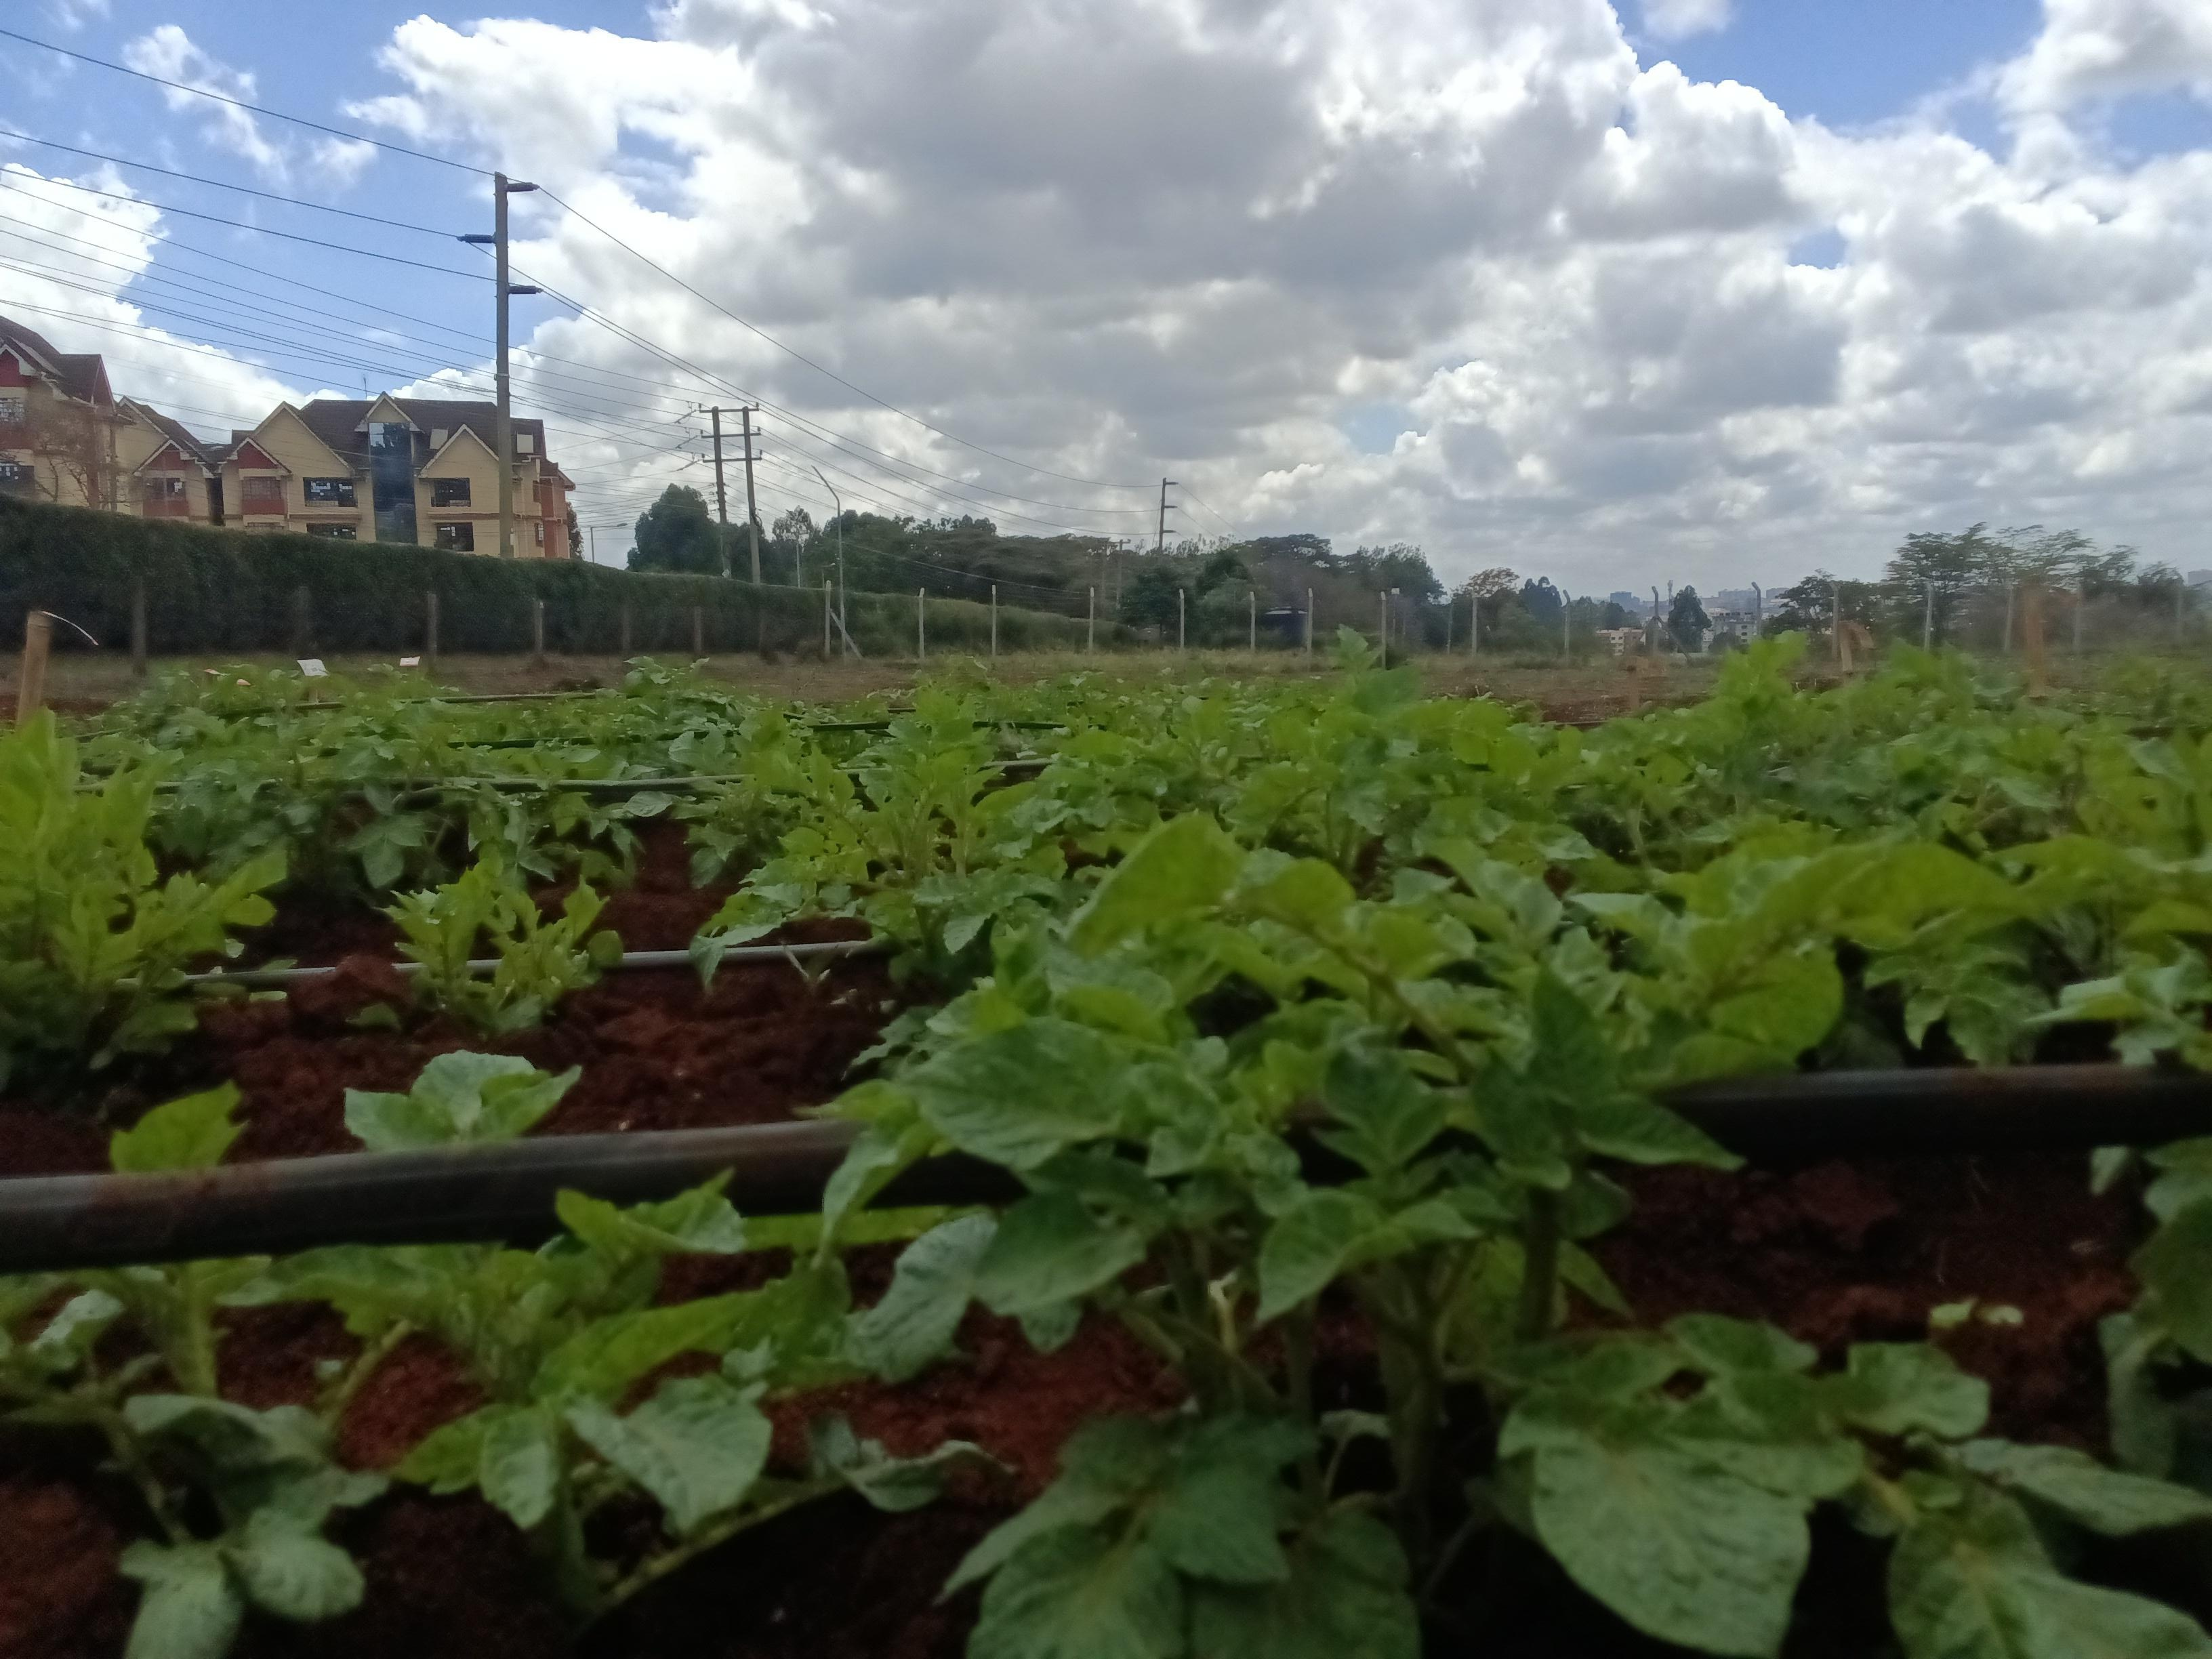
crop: potato
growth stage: vegetative
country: Kenya
